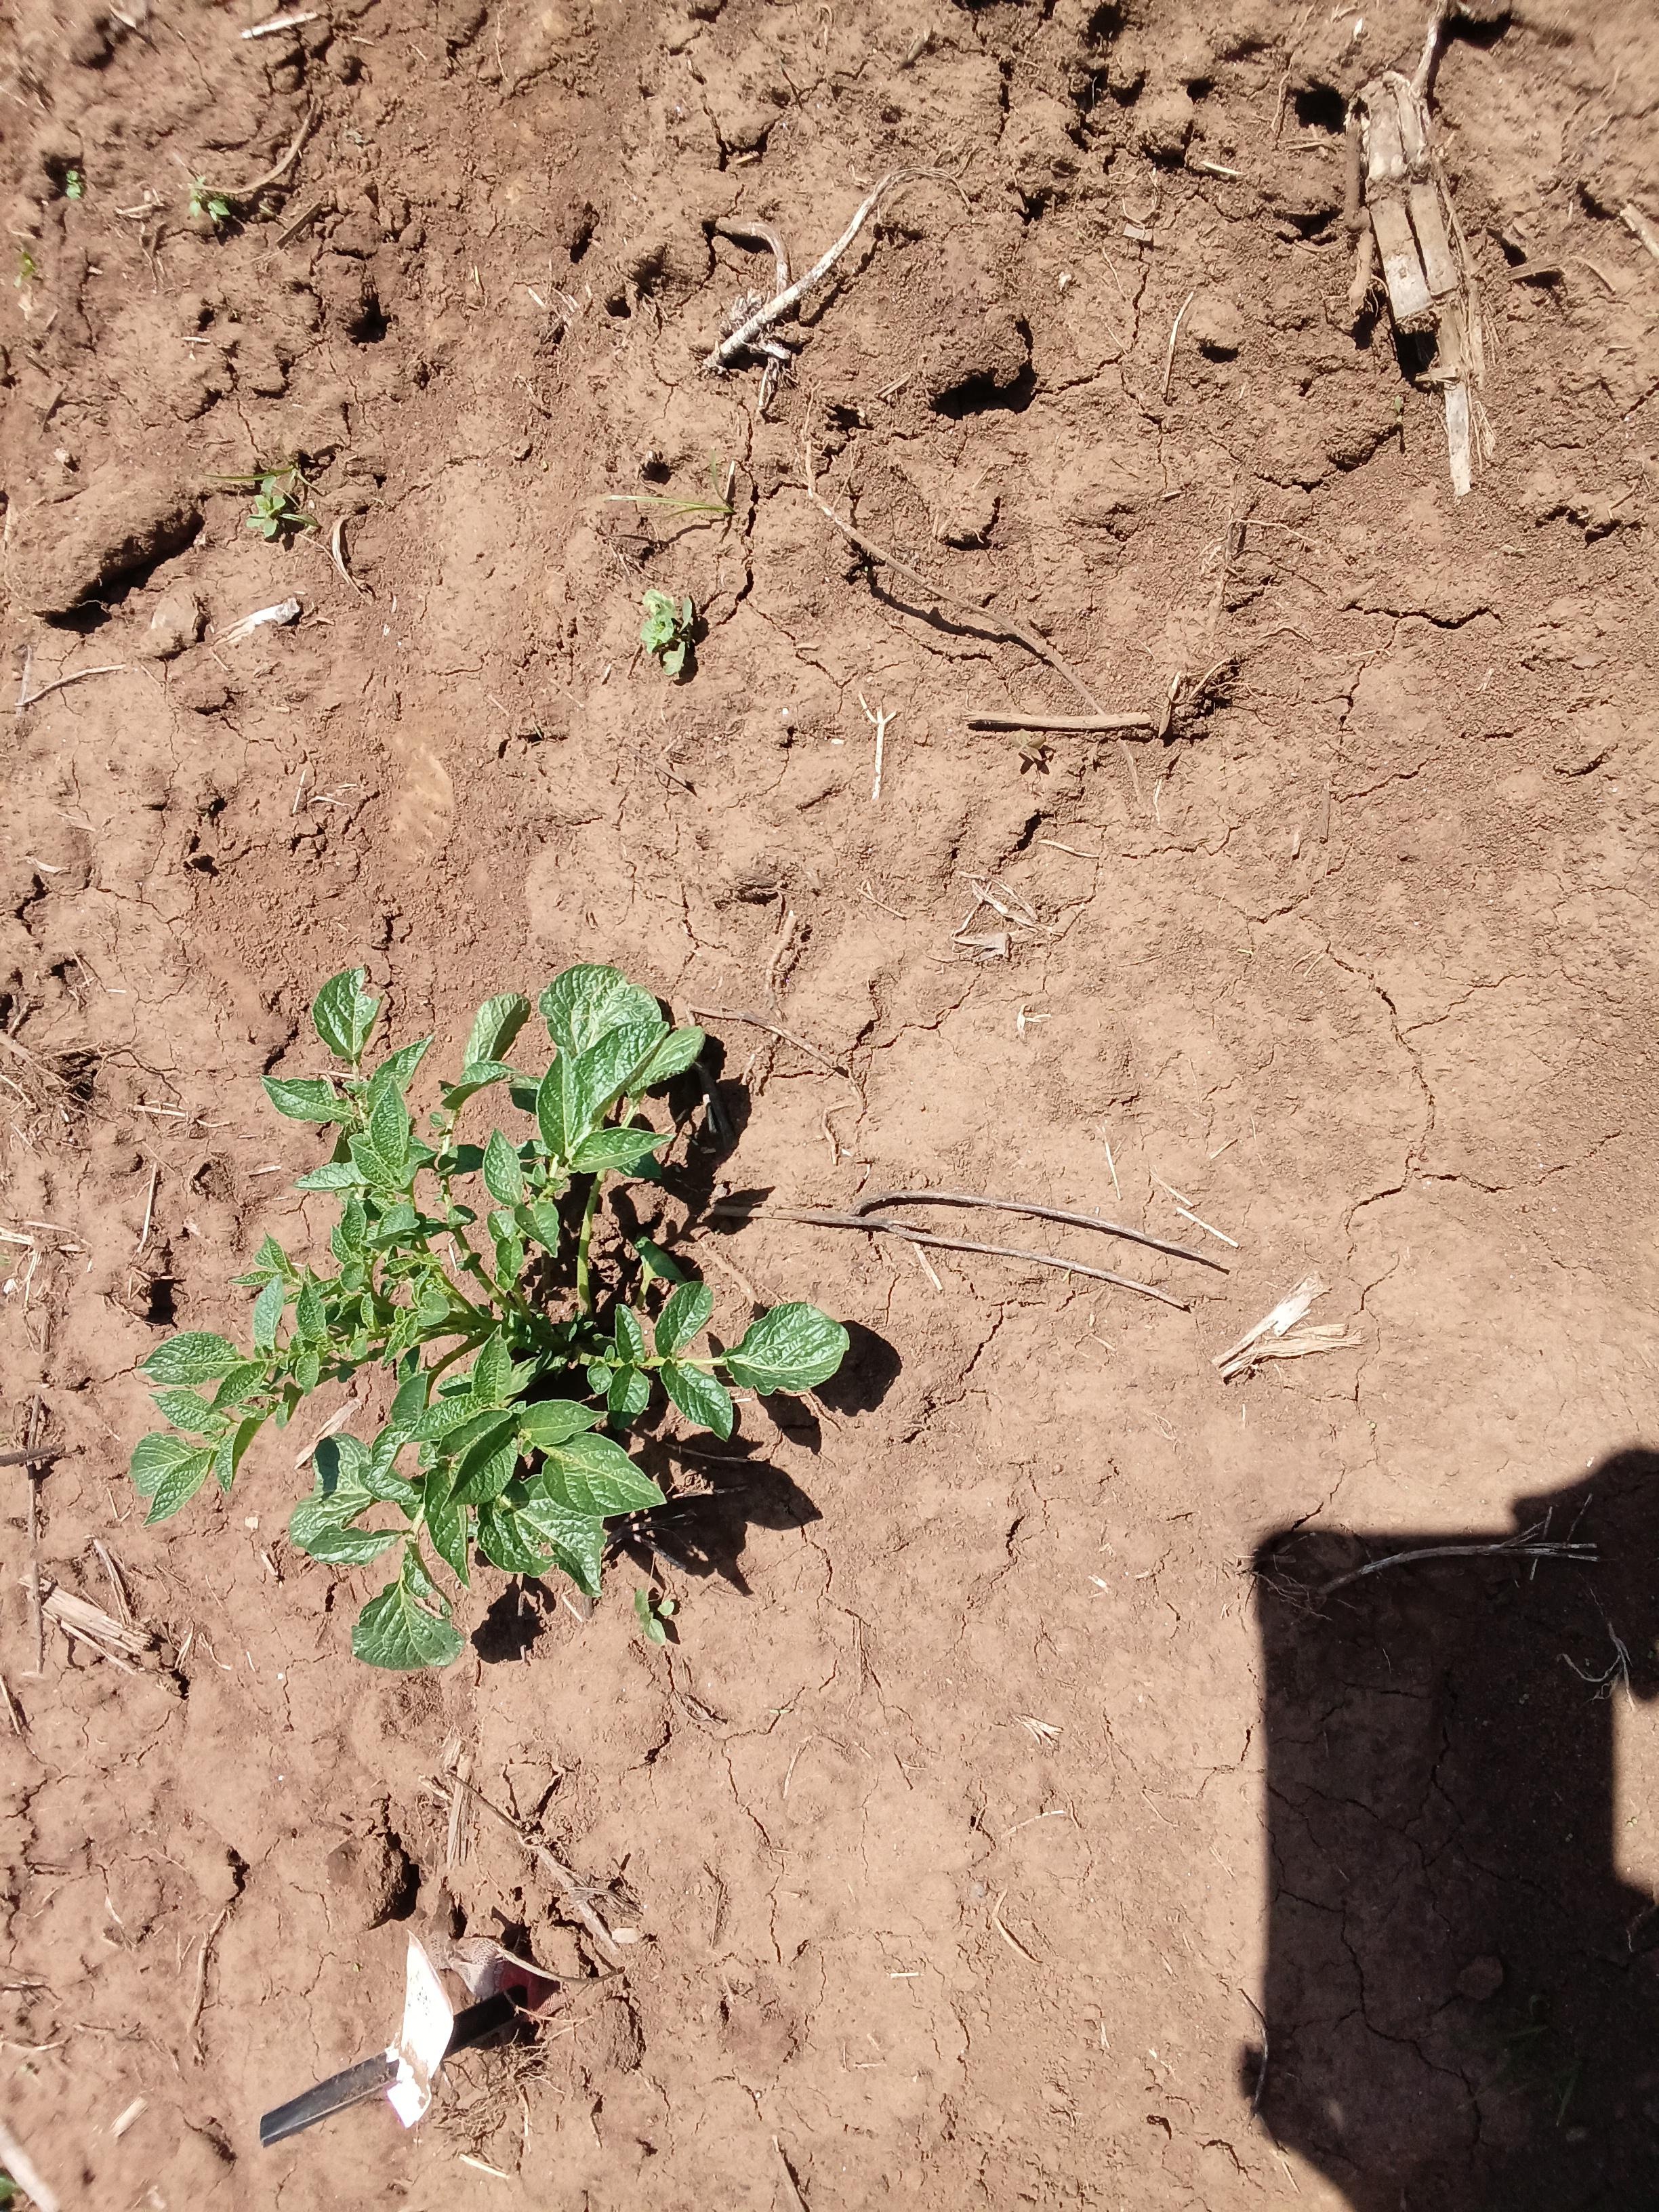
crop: potato
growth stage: vegetative
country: Kenya
